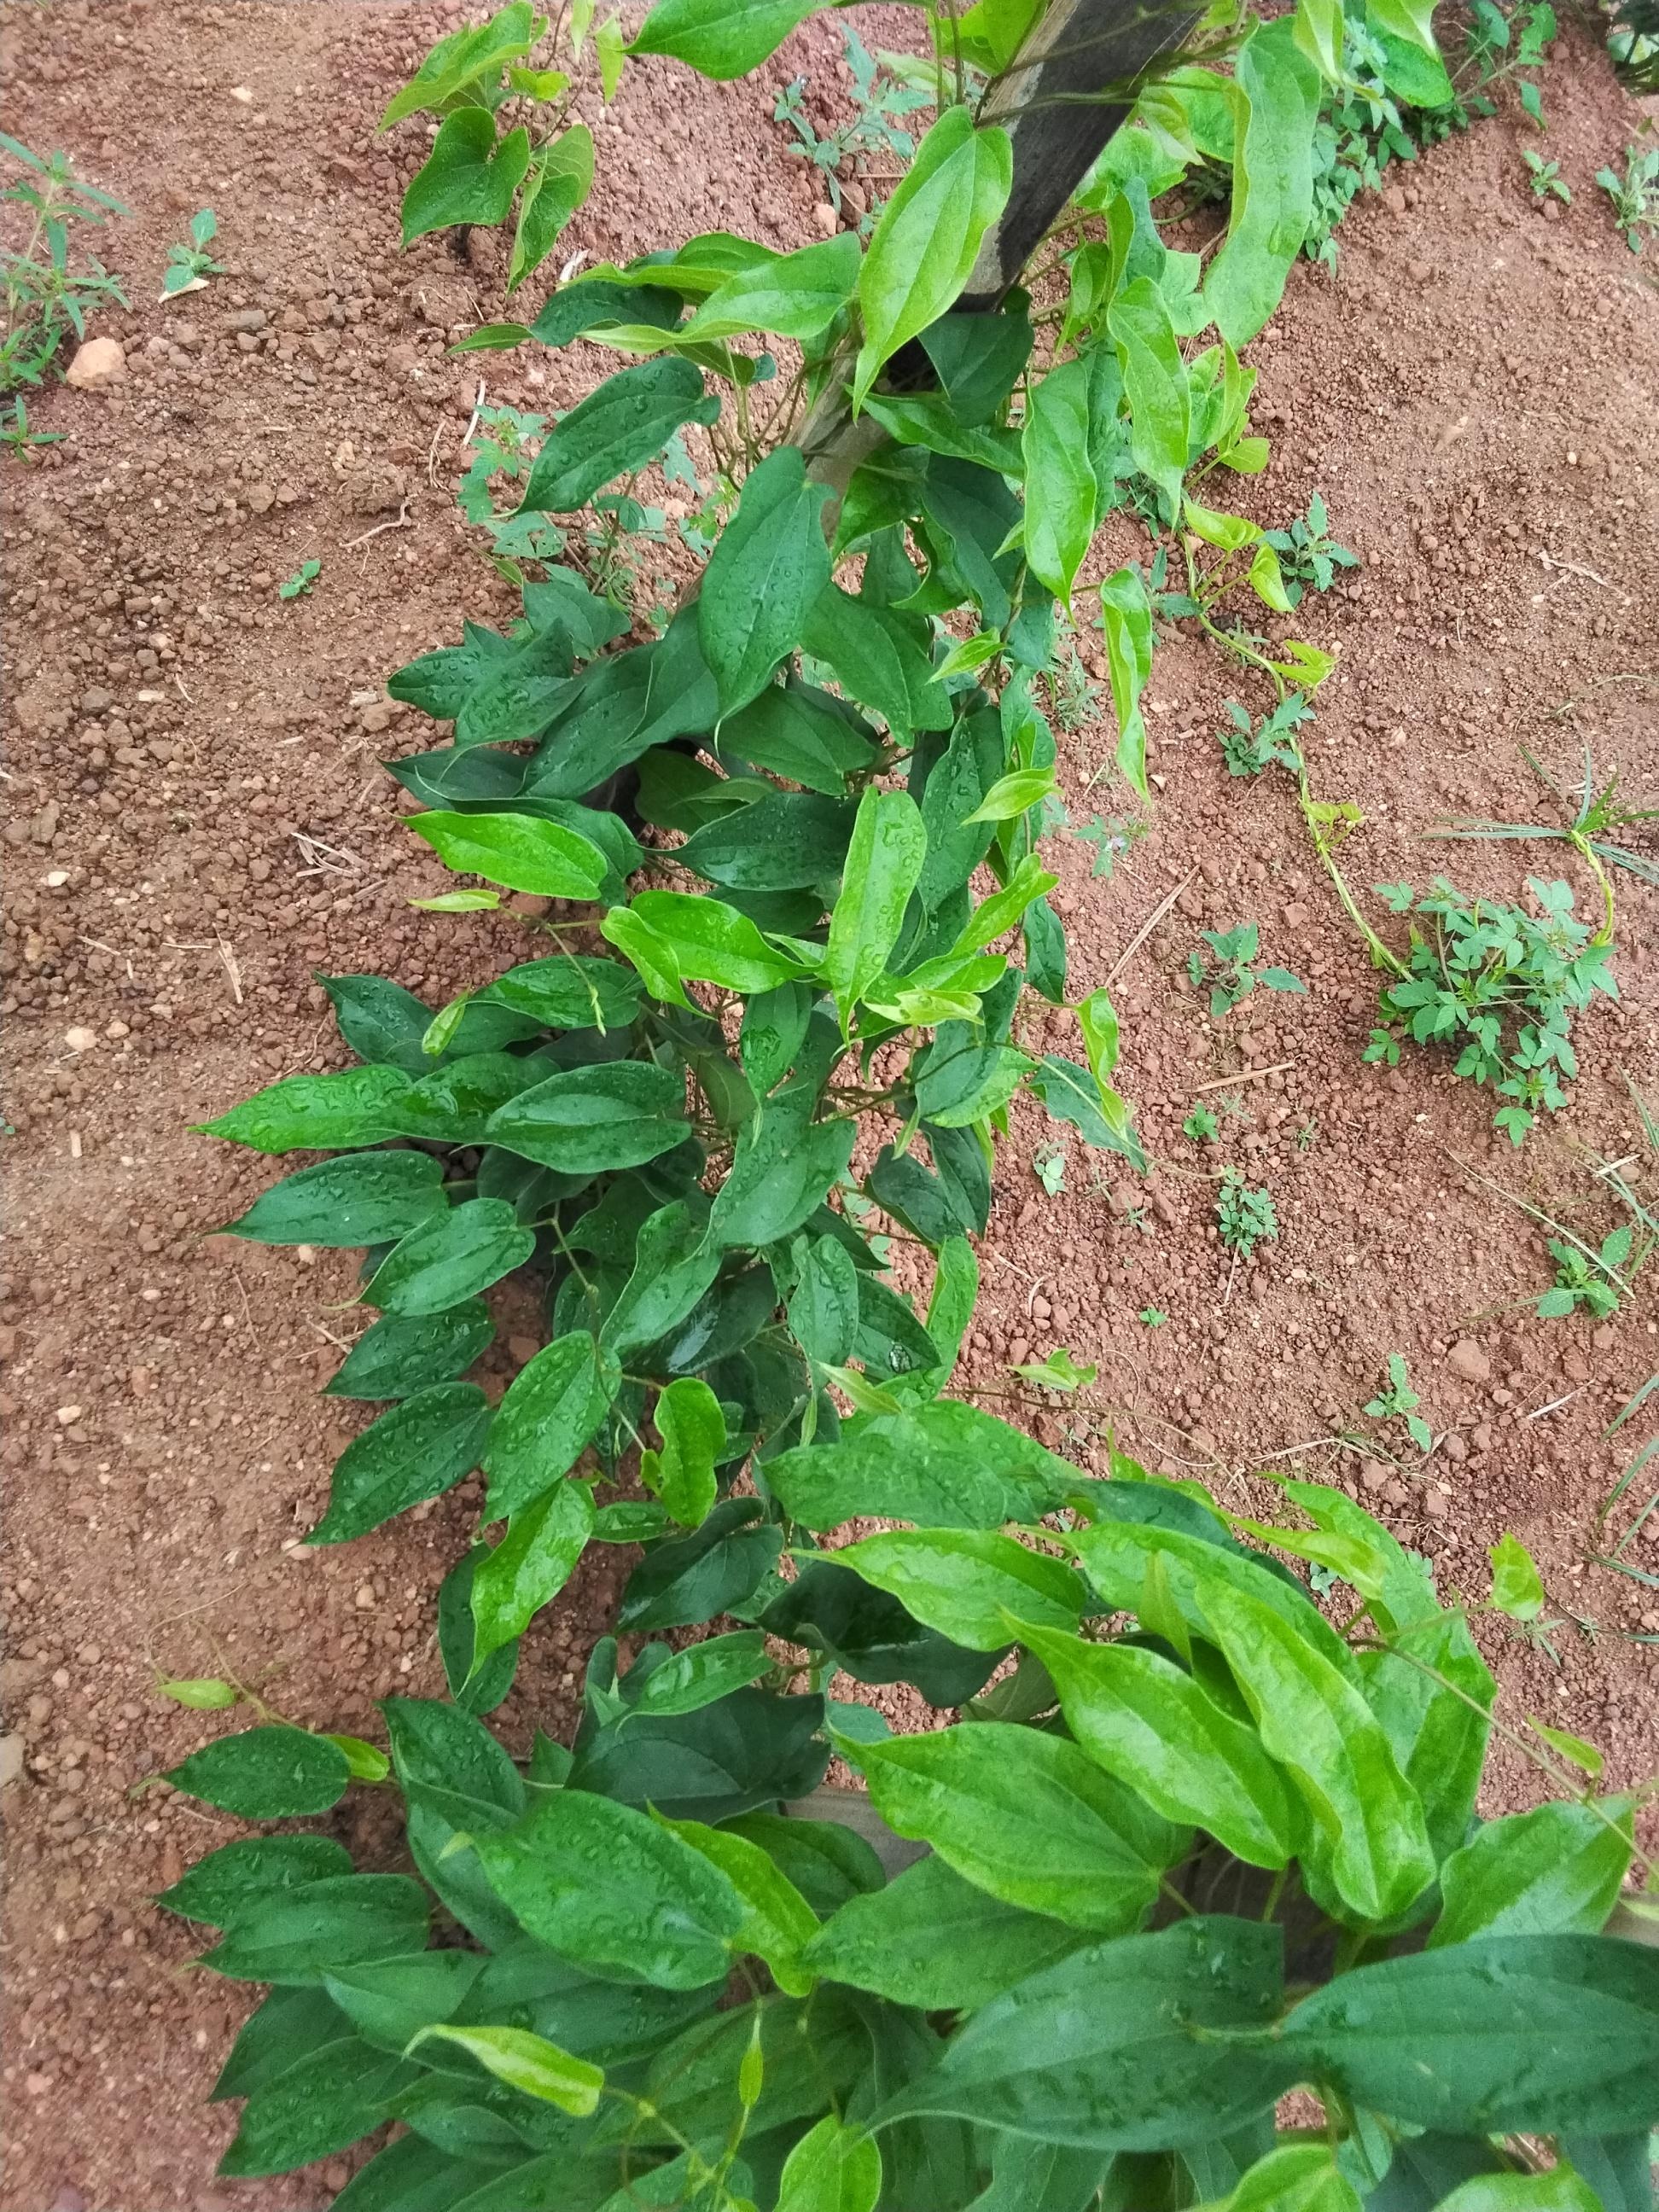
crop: yam
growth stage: vegetative
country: Nigeria
